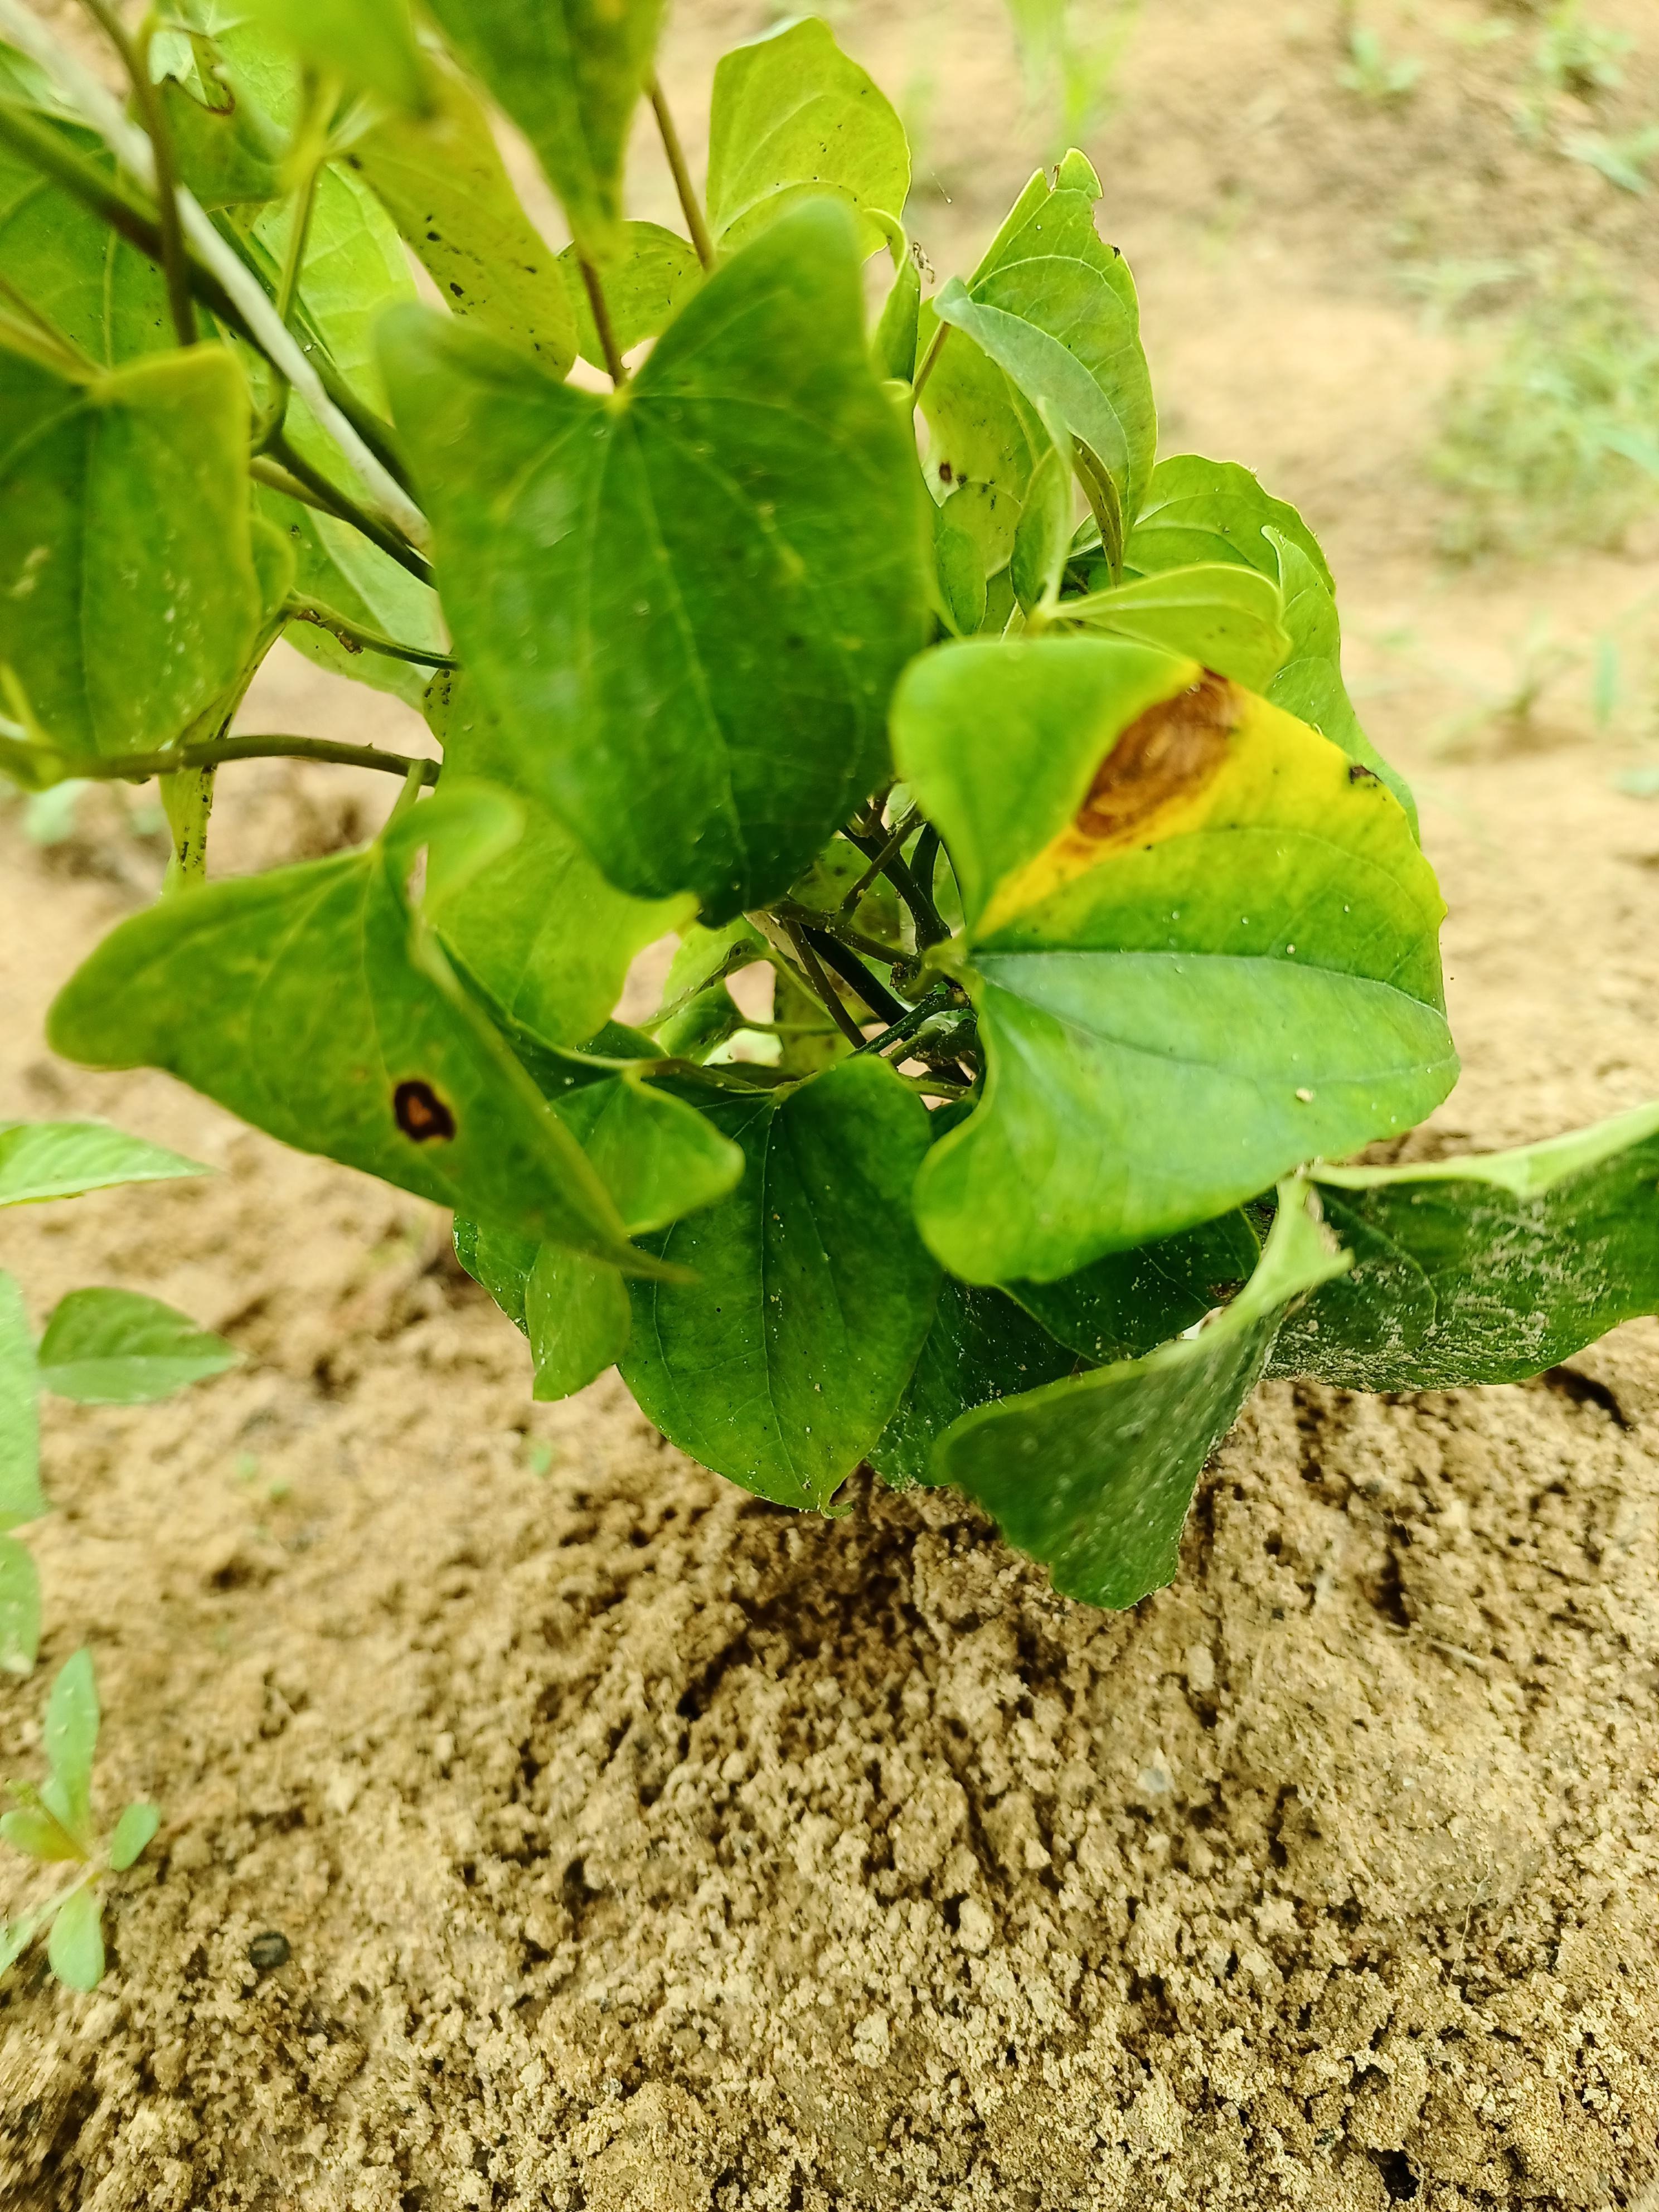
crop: yam
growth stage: vegetative
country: Nigeria
